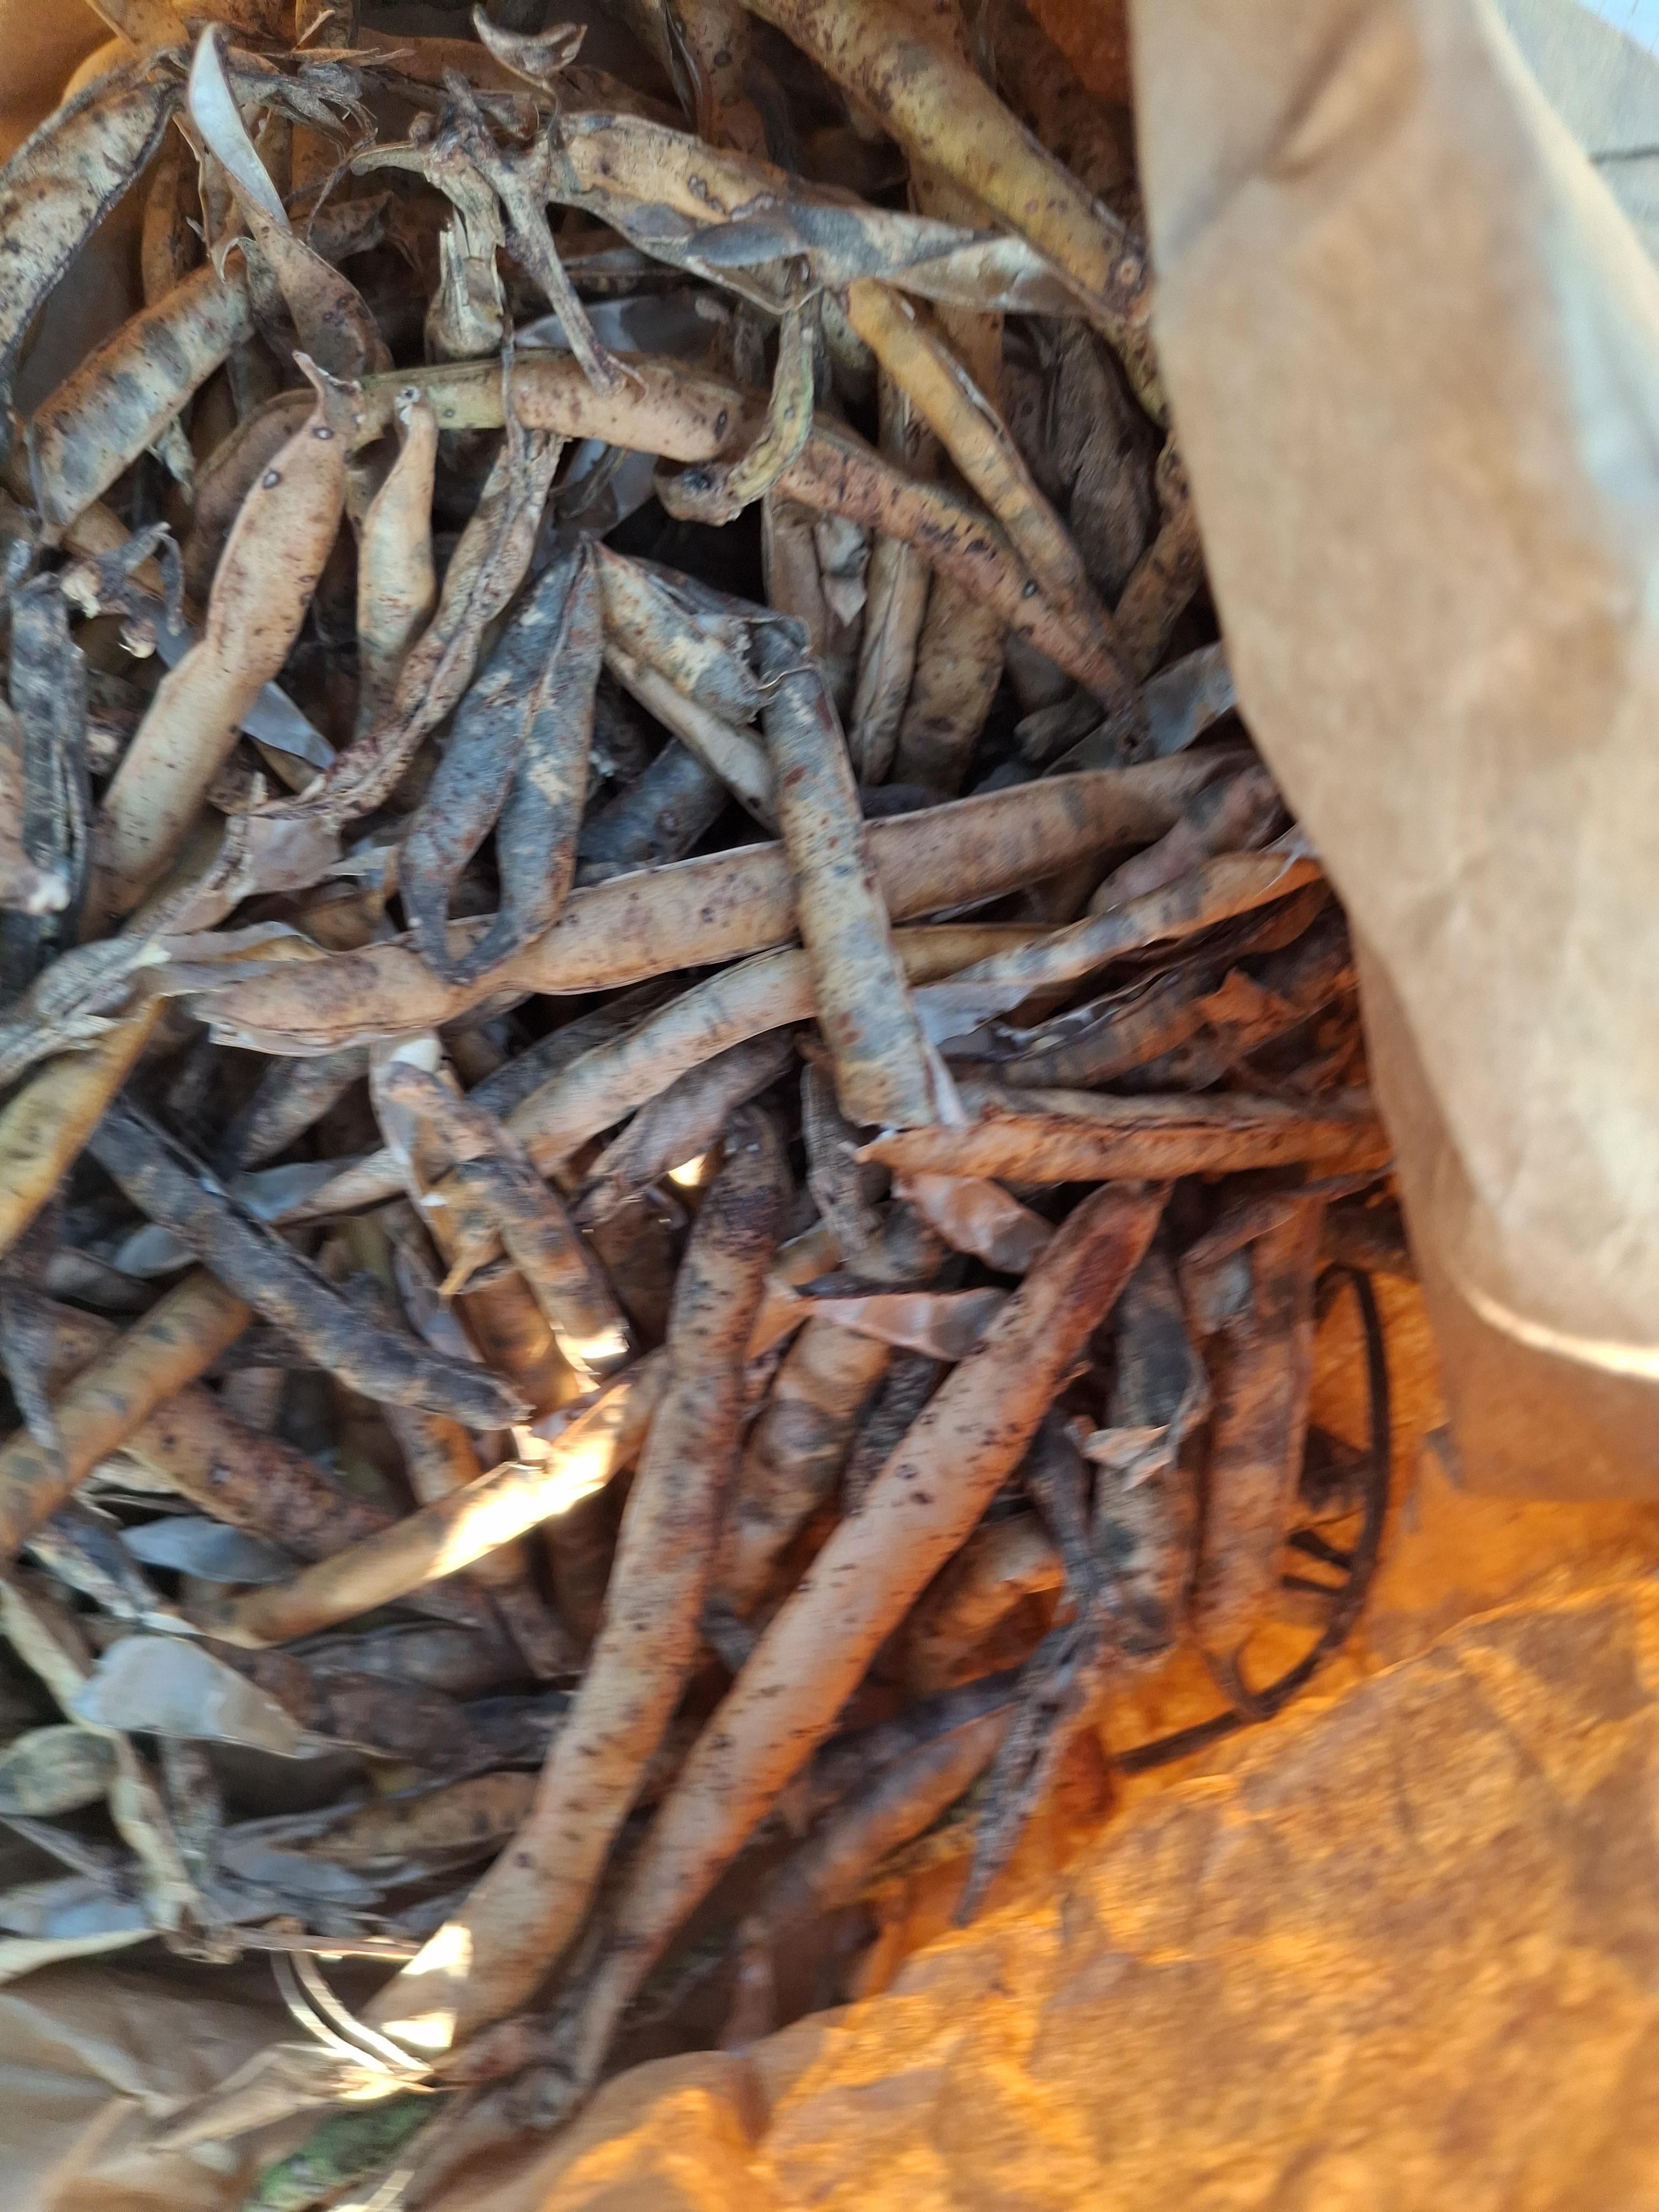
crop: cowpea
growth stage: harvest
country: Nigeria
